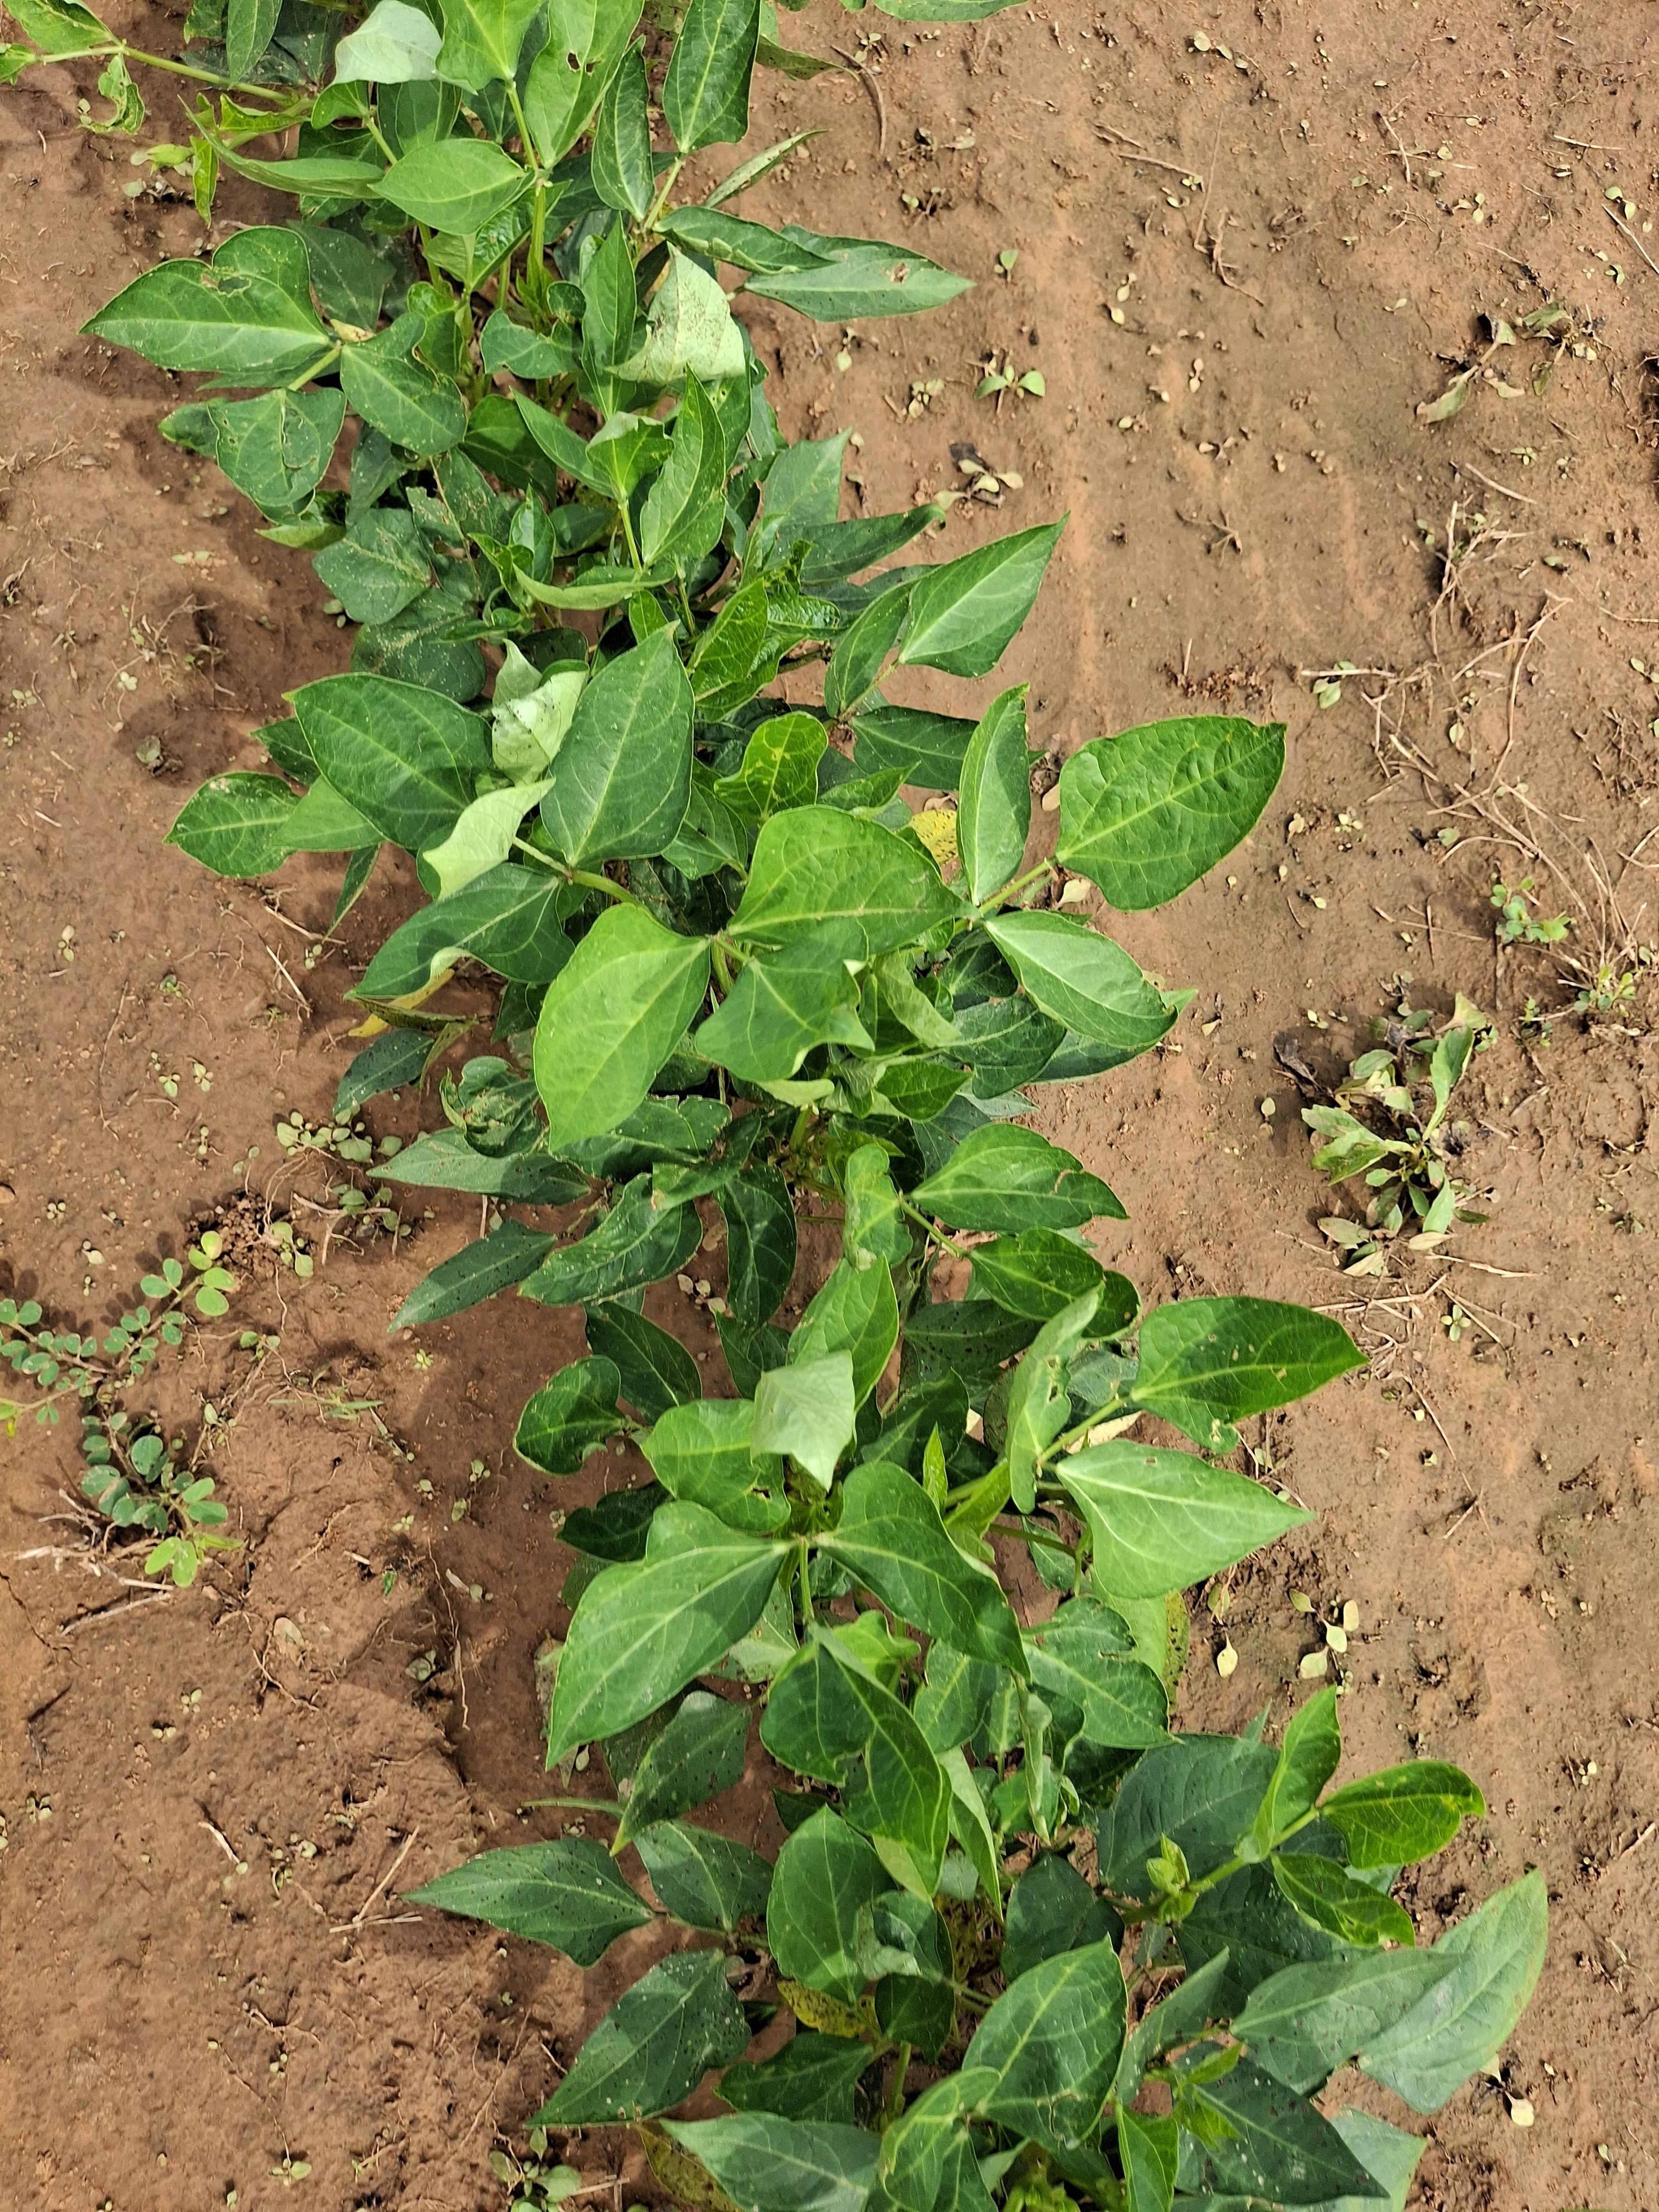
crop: cowpea
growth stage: vegetative
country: Nigeria
